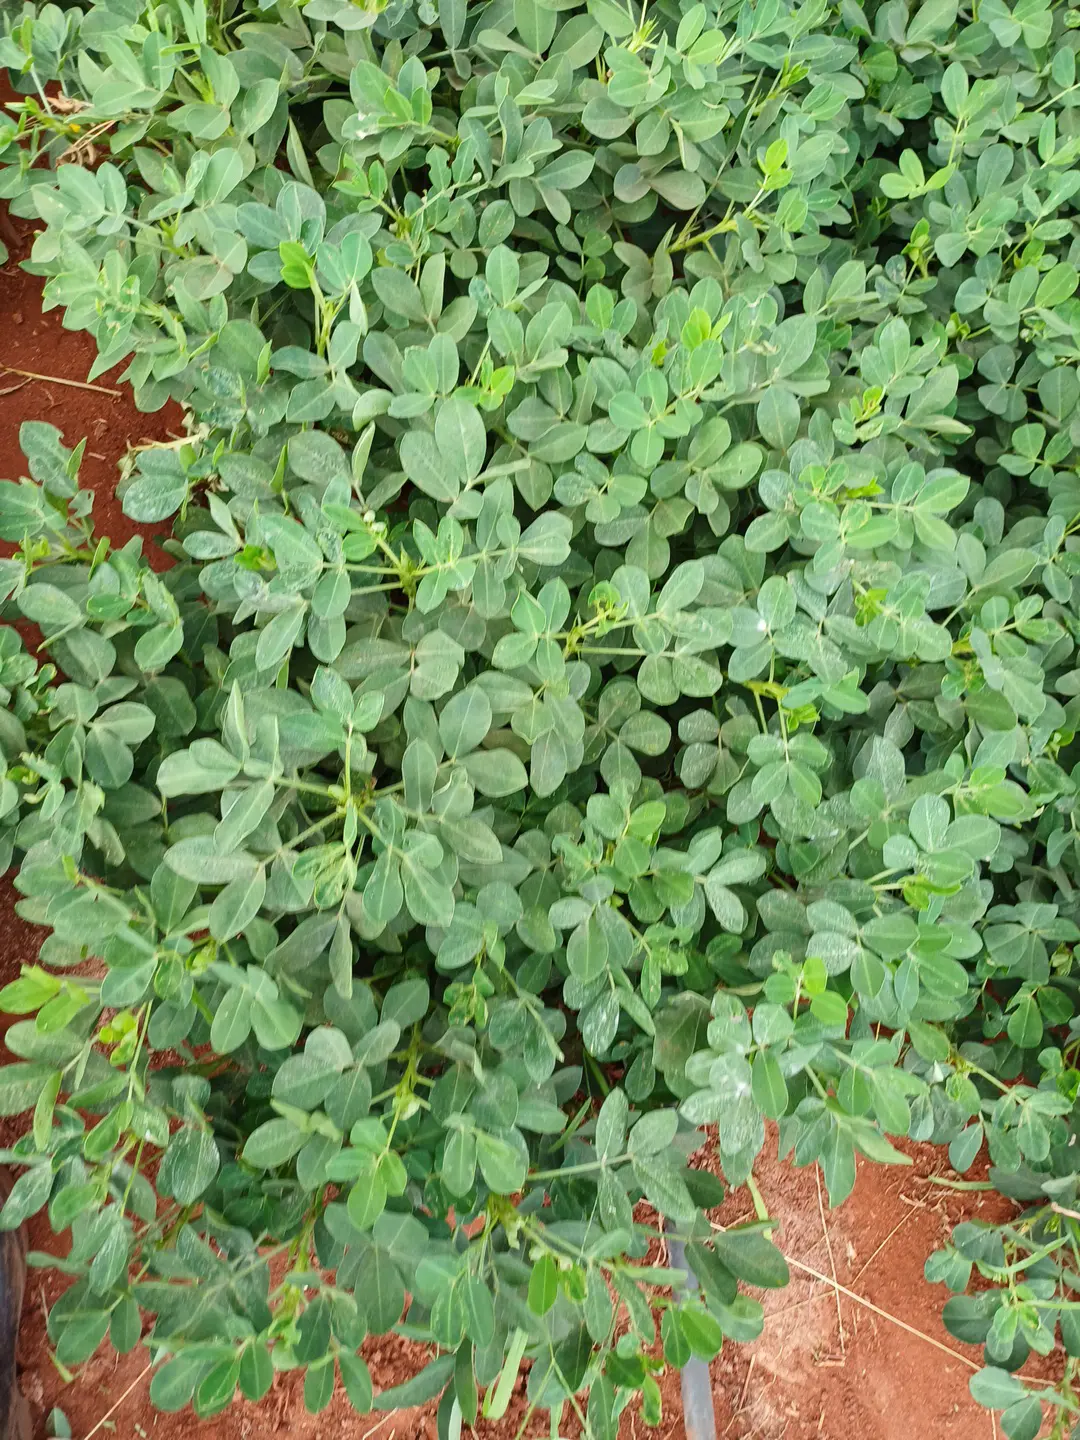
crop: groundnut
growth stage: pegging
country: Kenya
